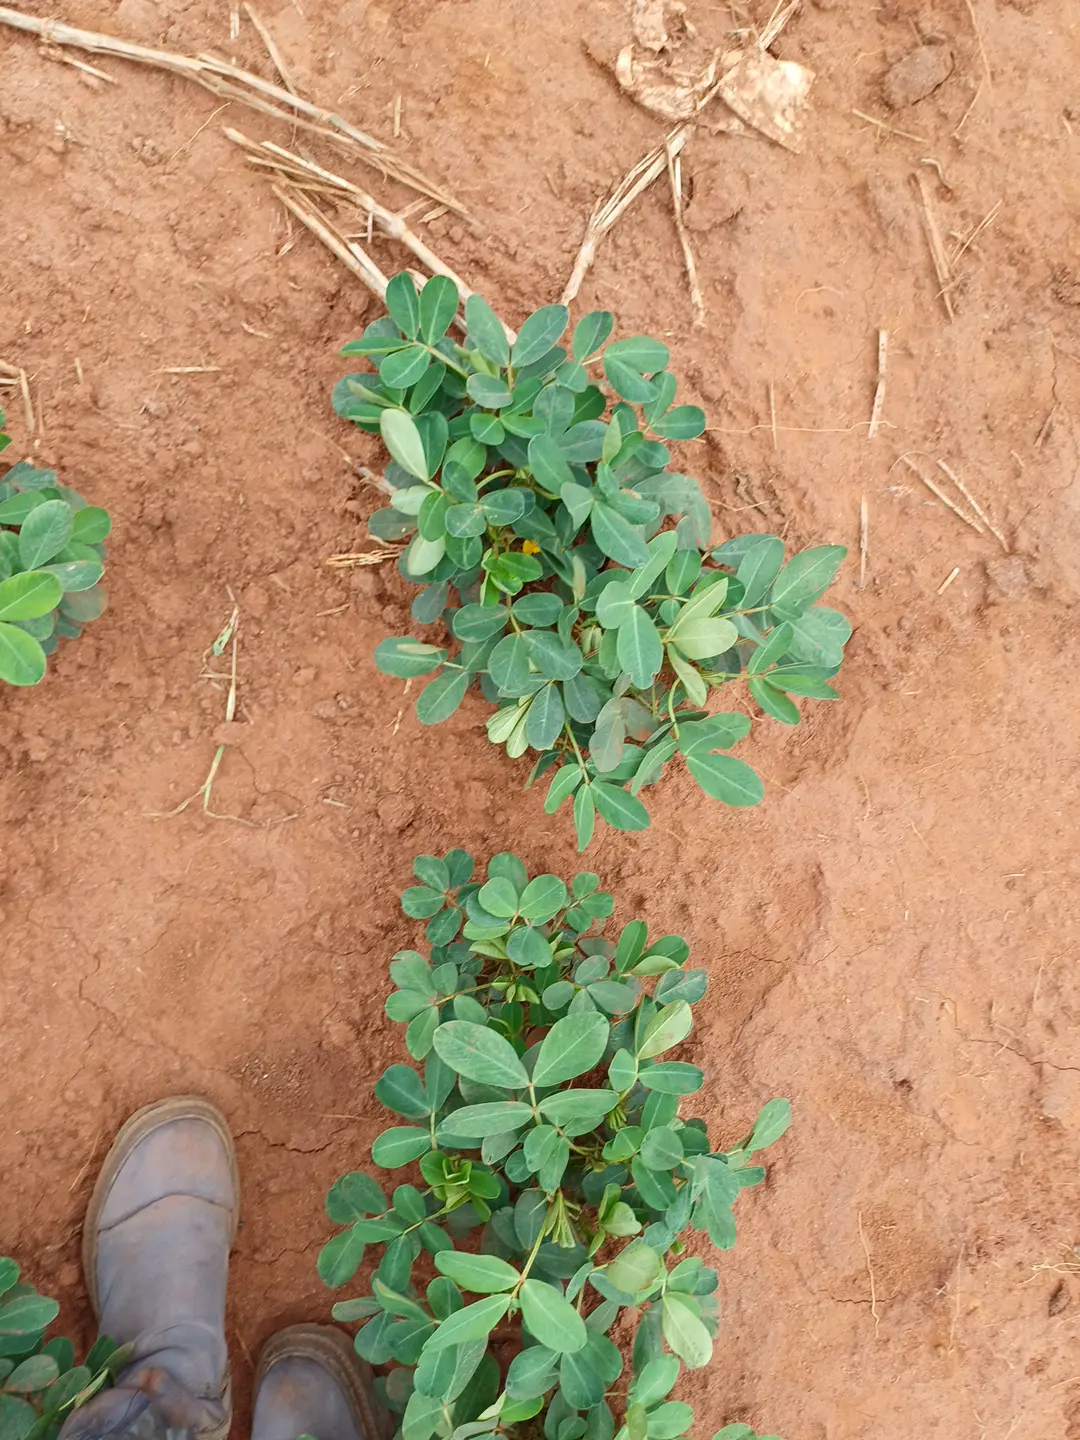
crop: groundnut
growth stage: flowering
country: Kenya
